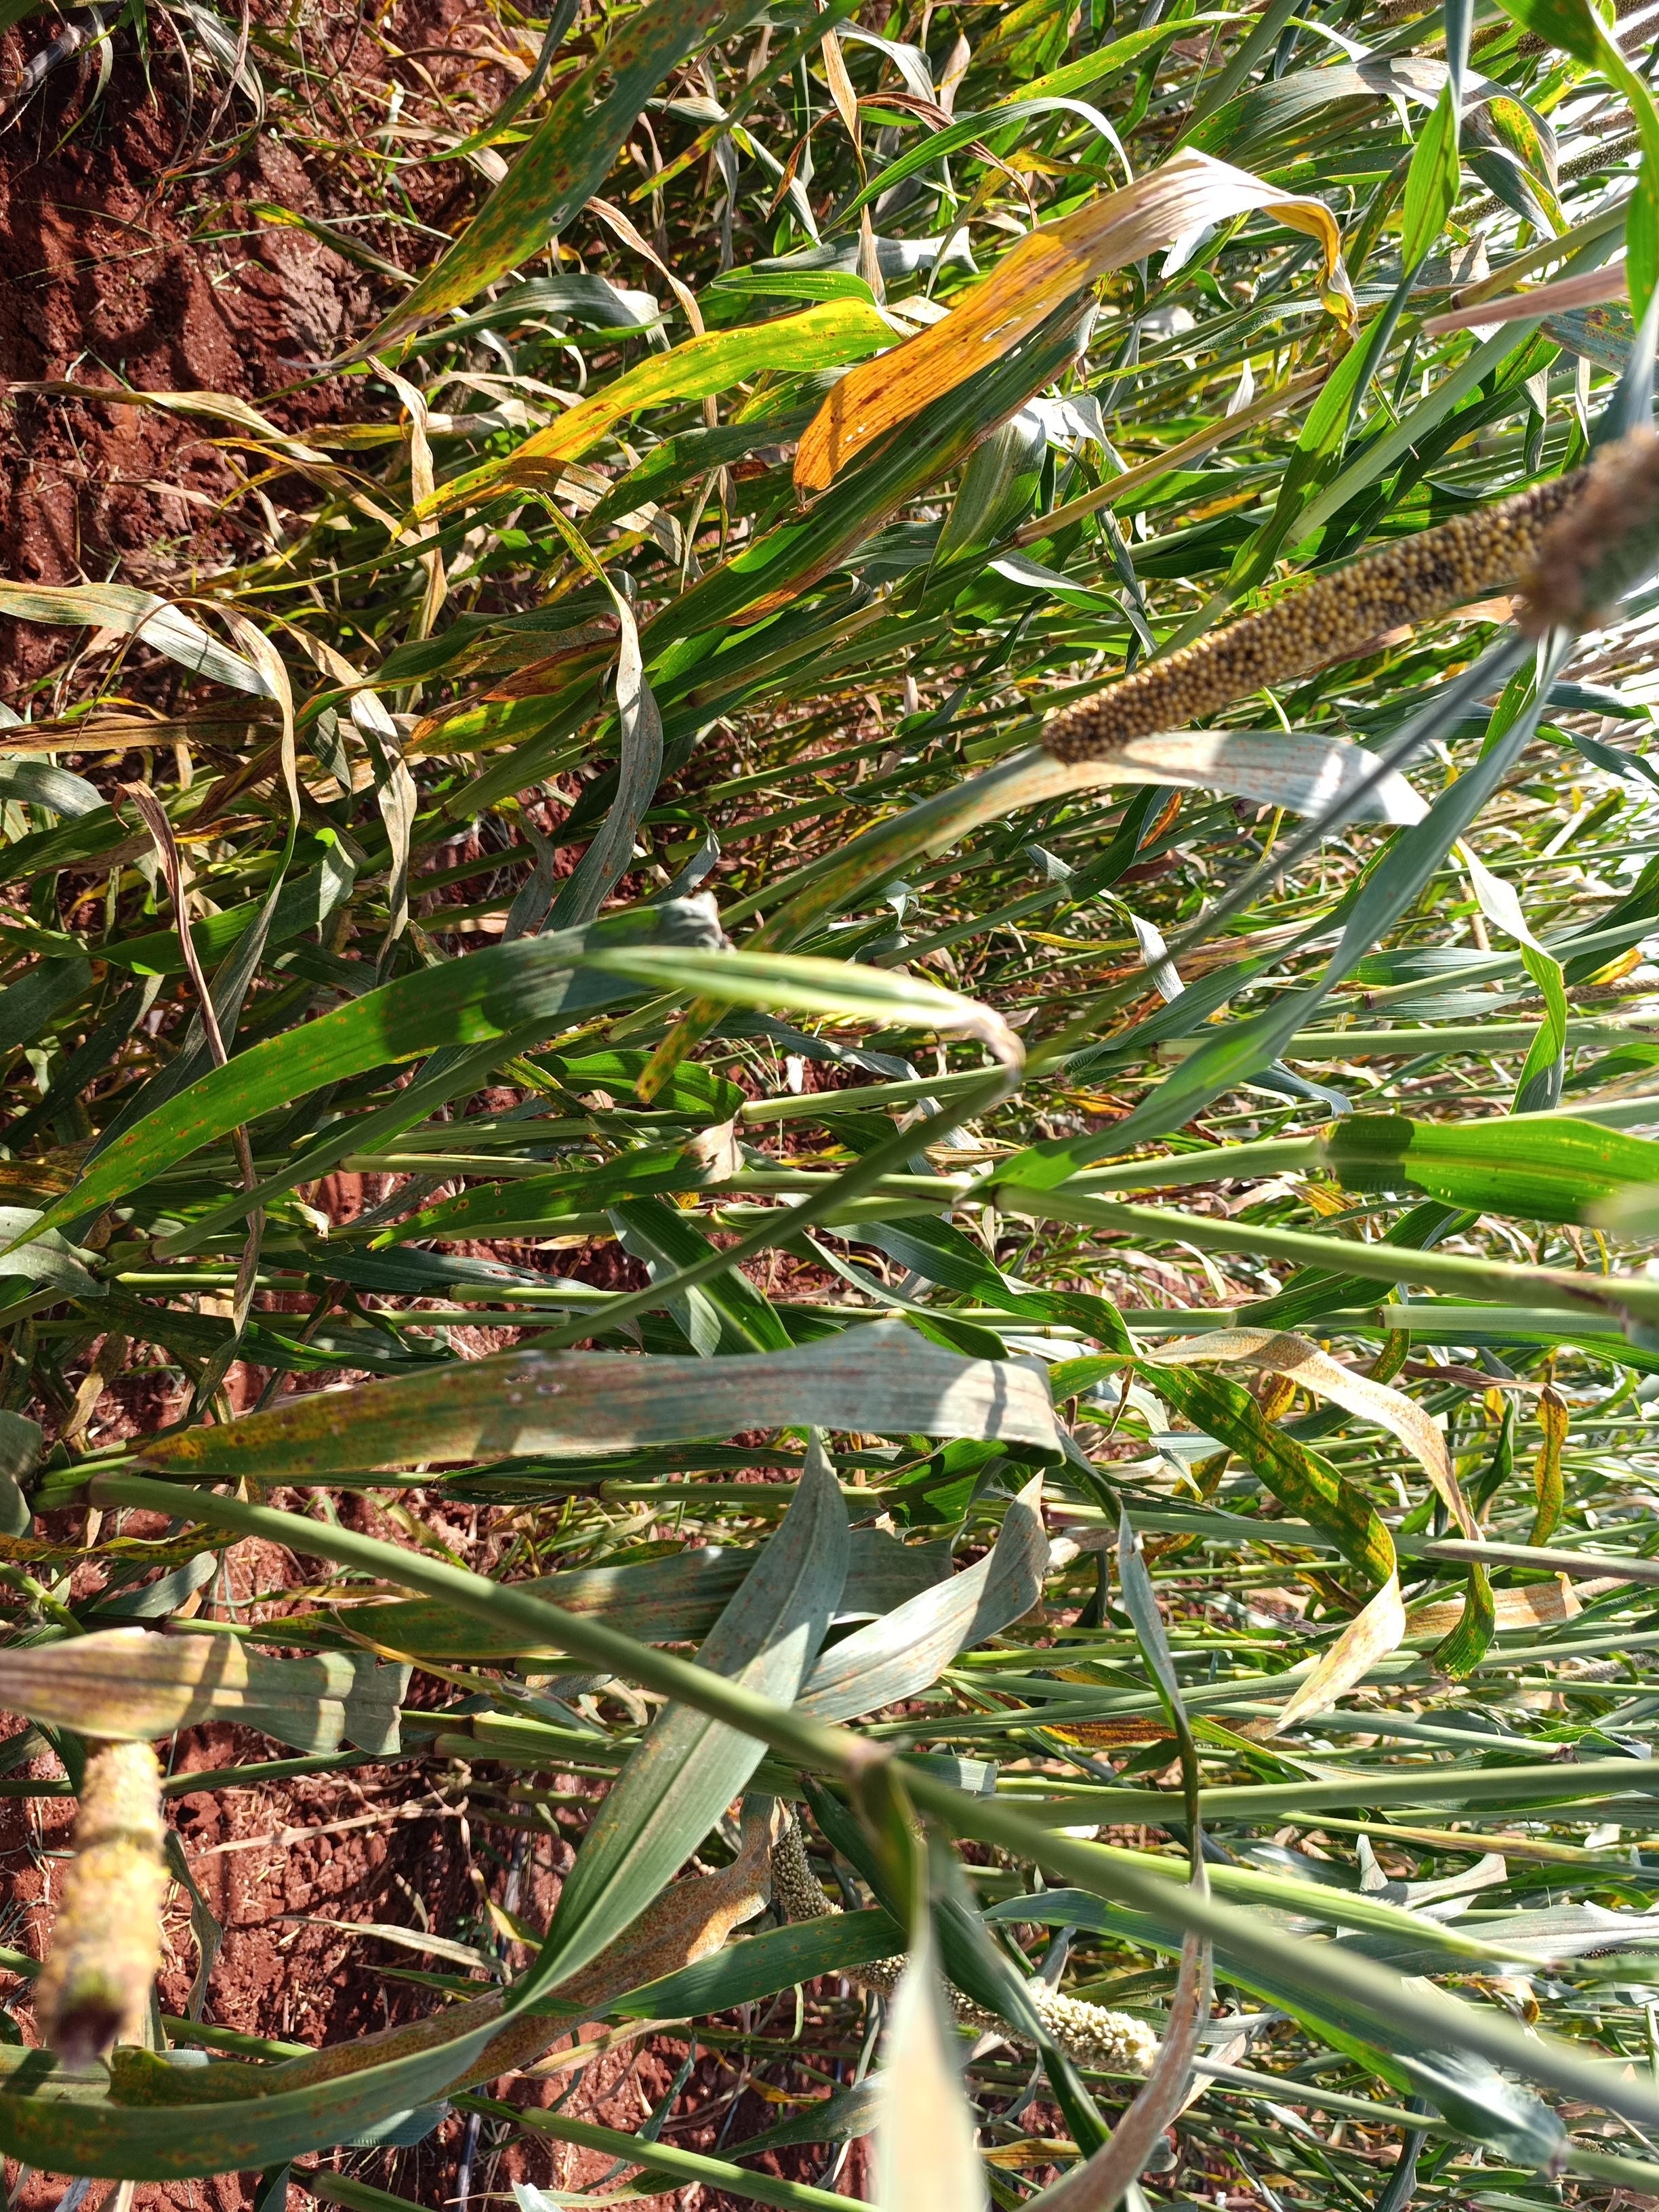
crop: pearl millet
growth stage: filling grain
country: Kenya
